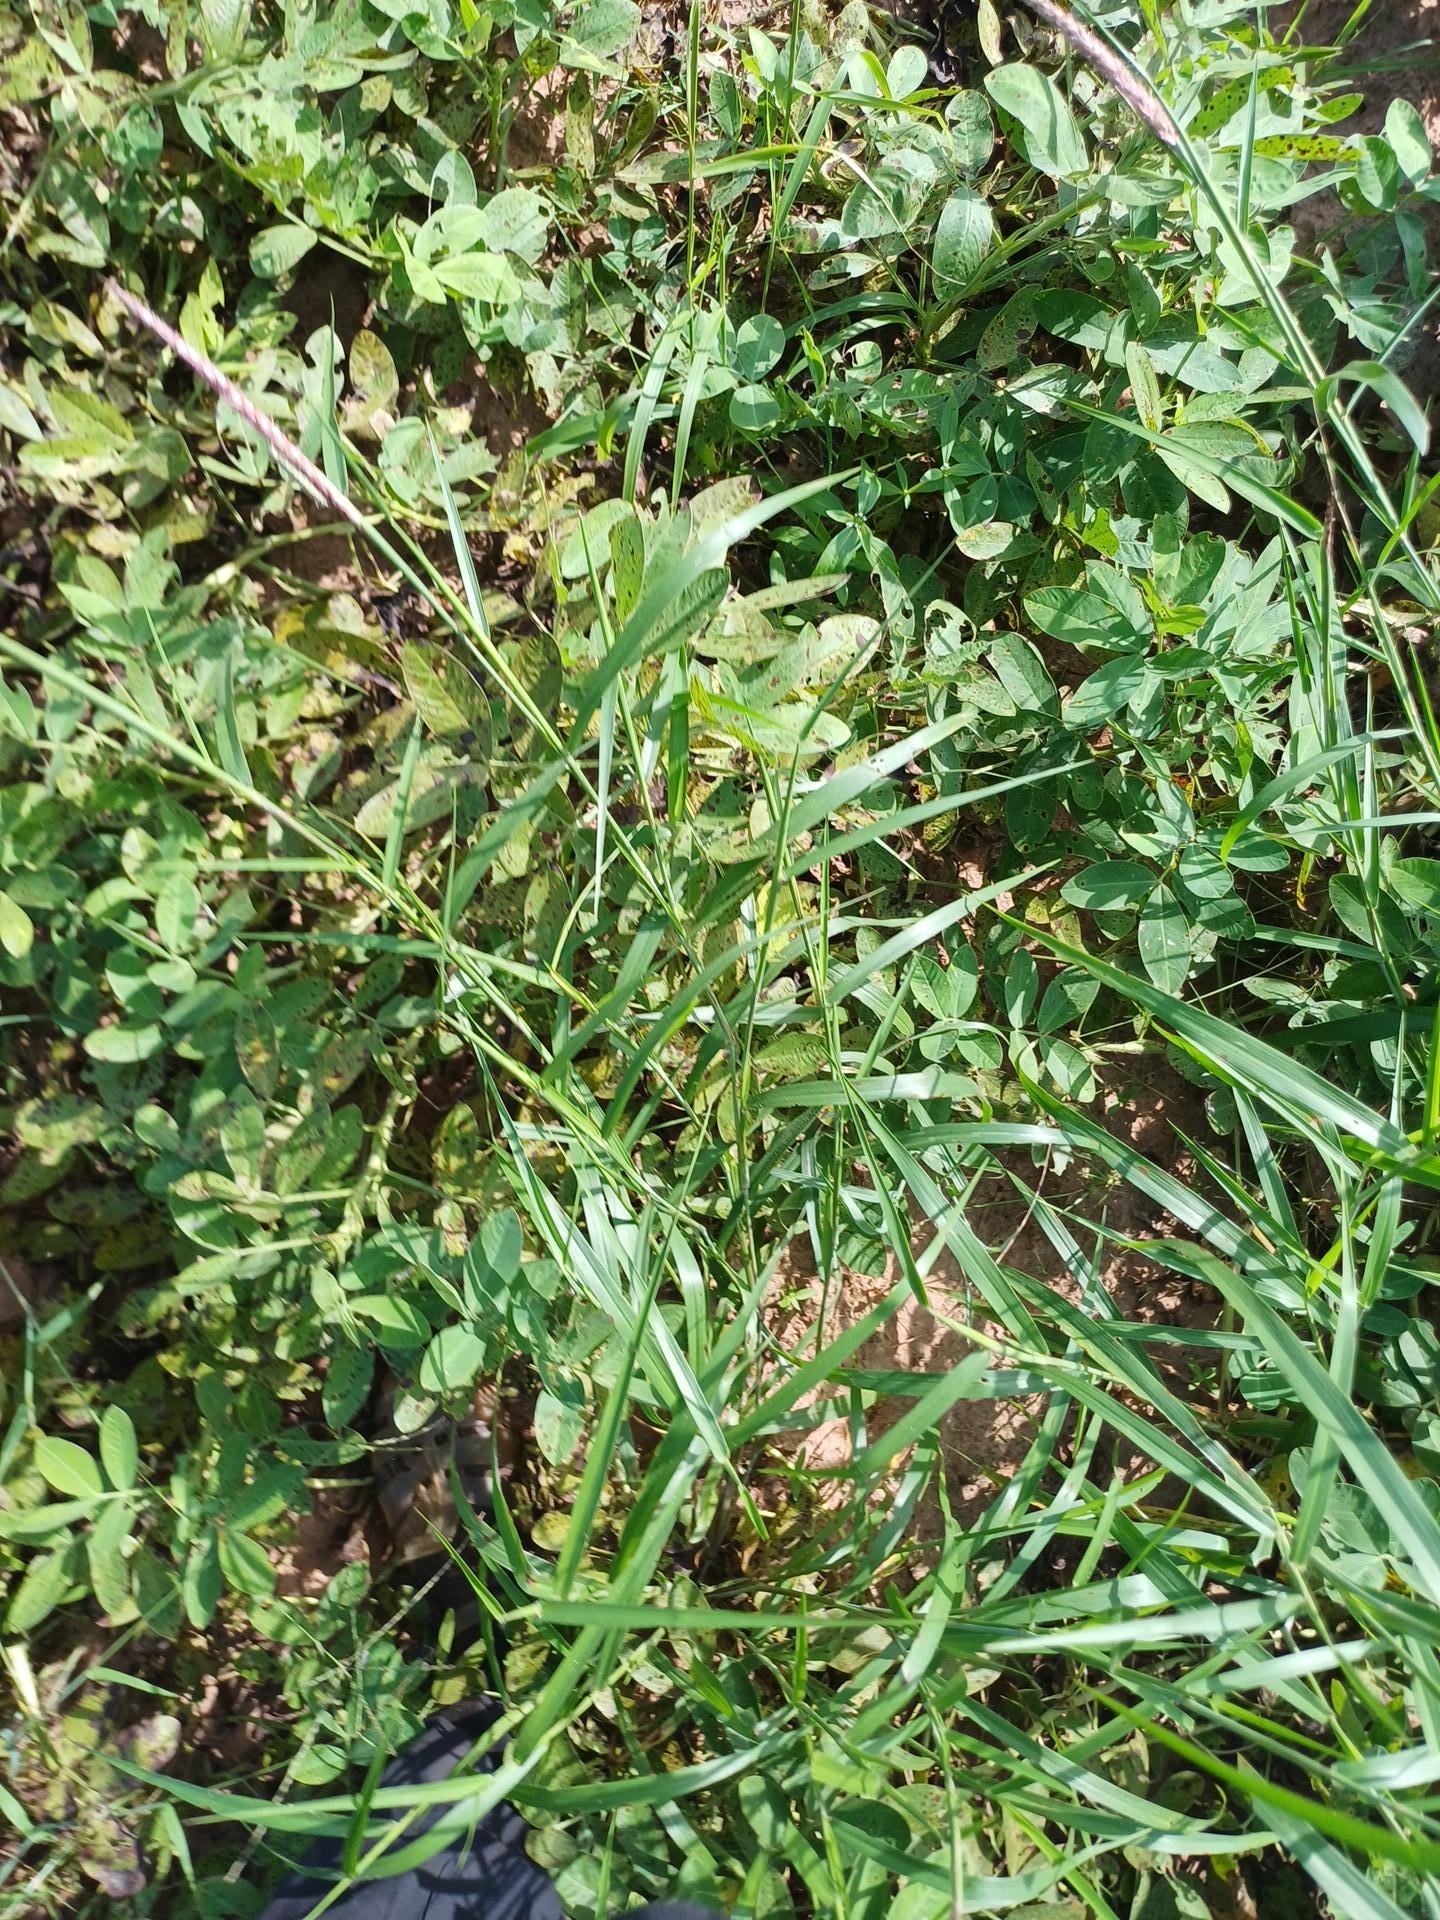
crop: groundnut
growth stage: flowering
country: Senegal
